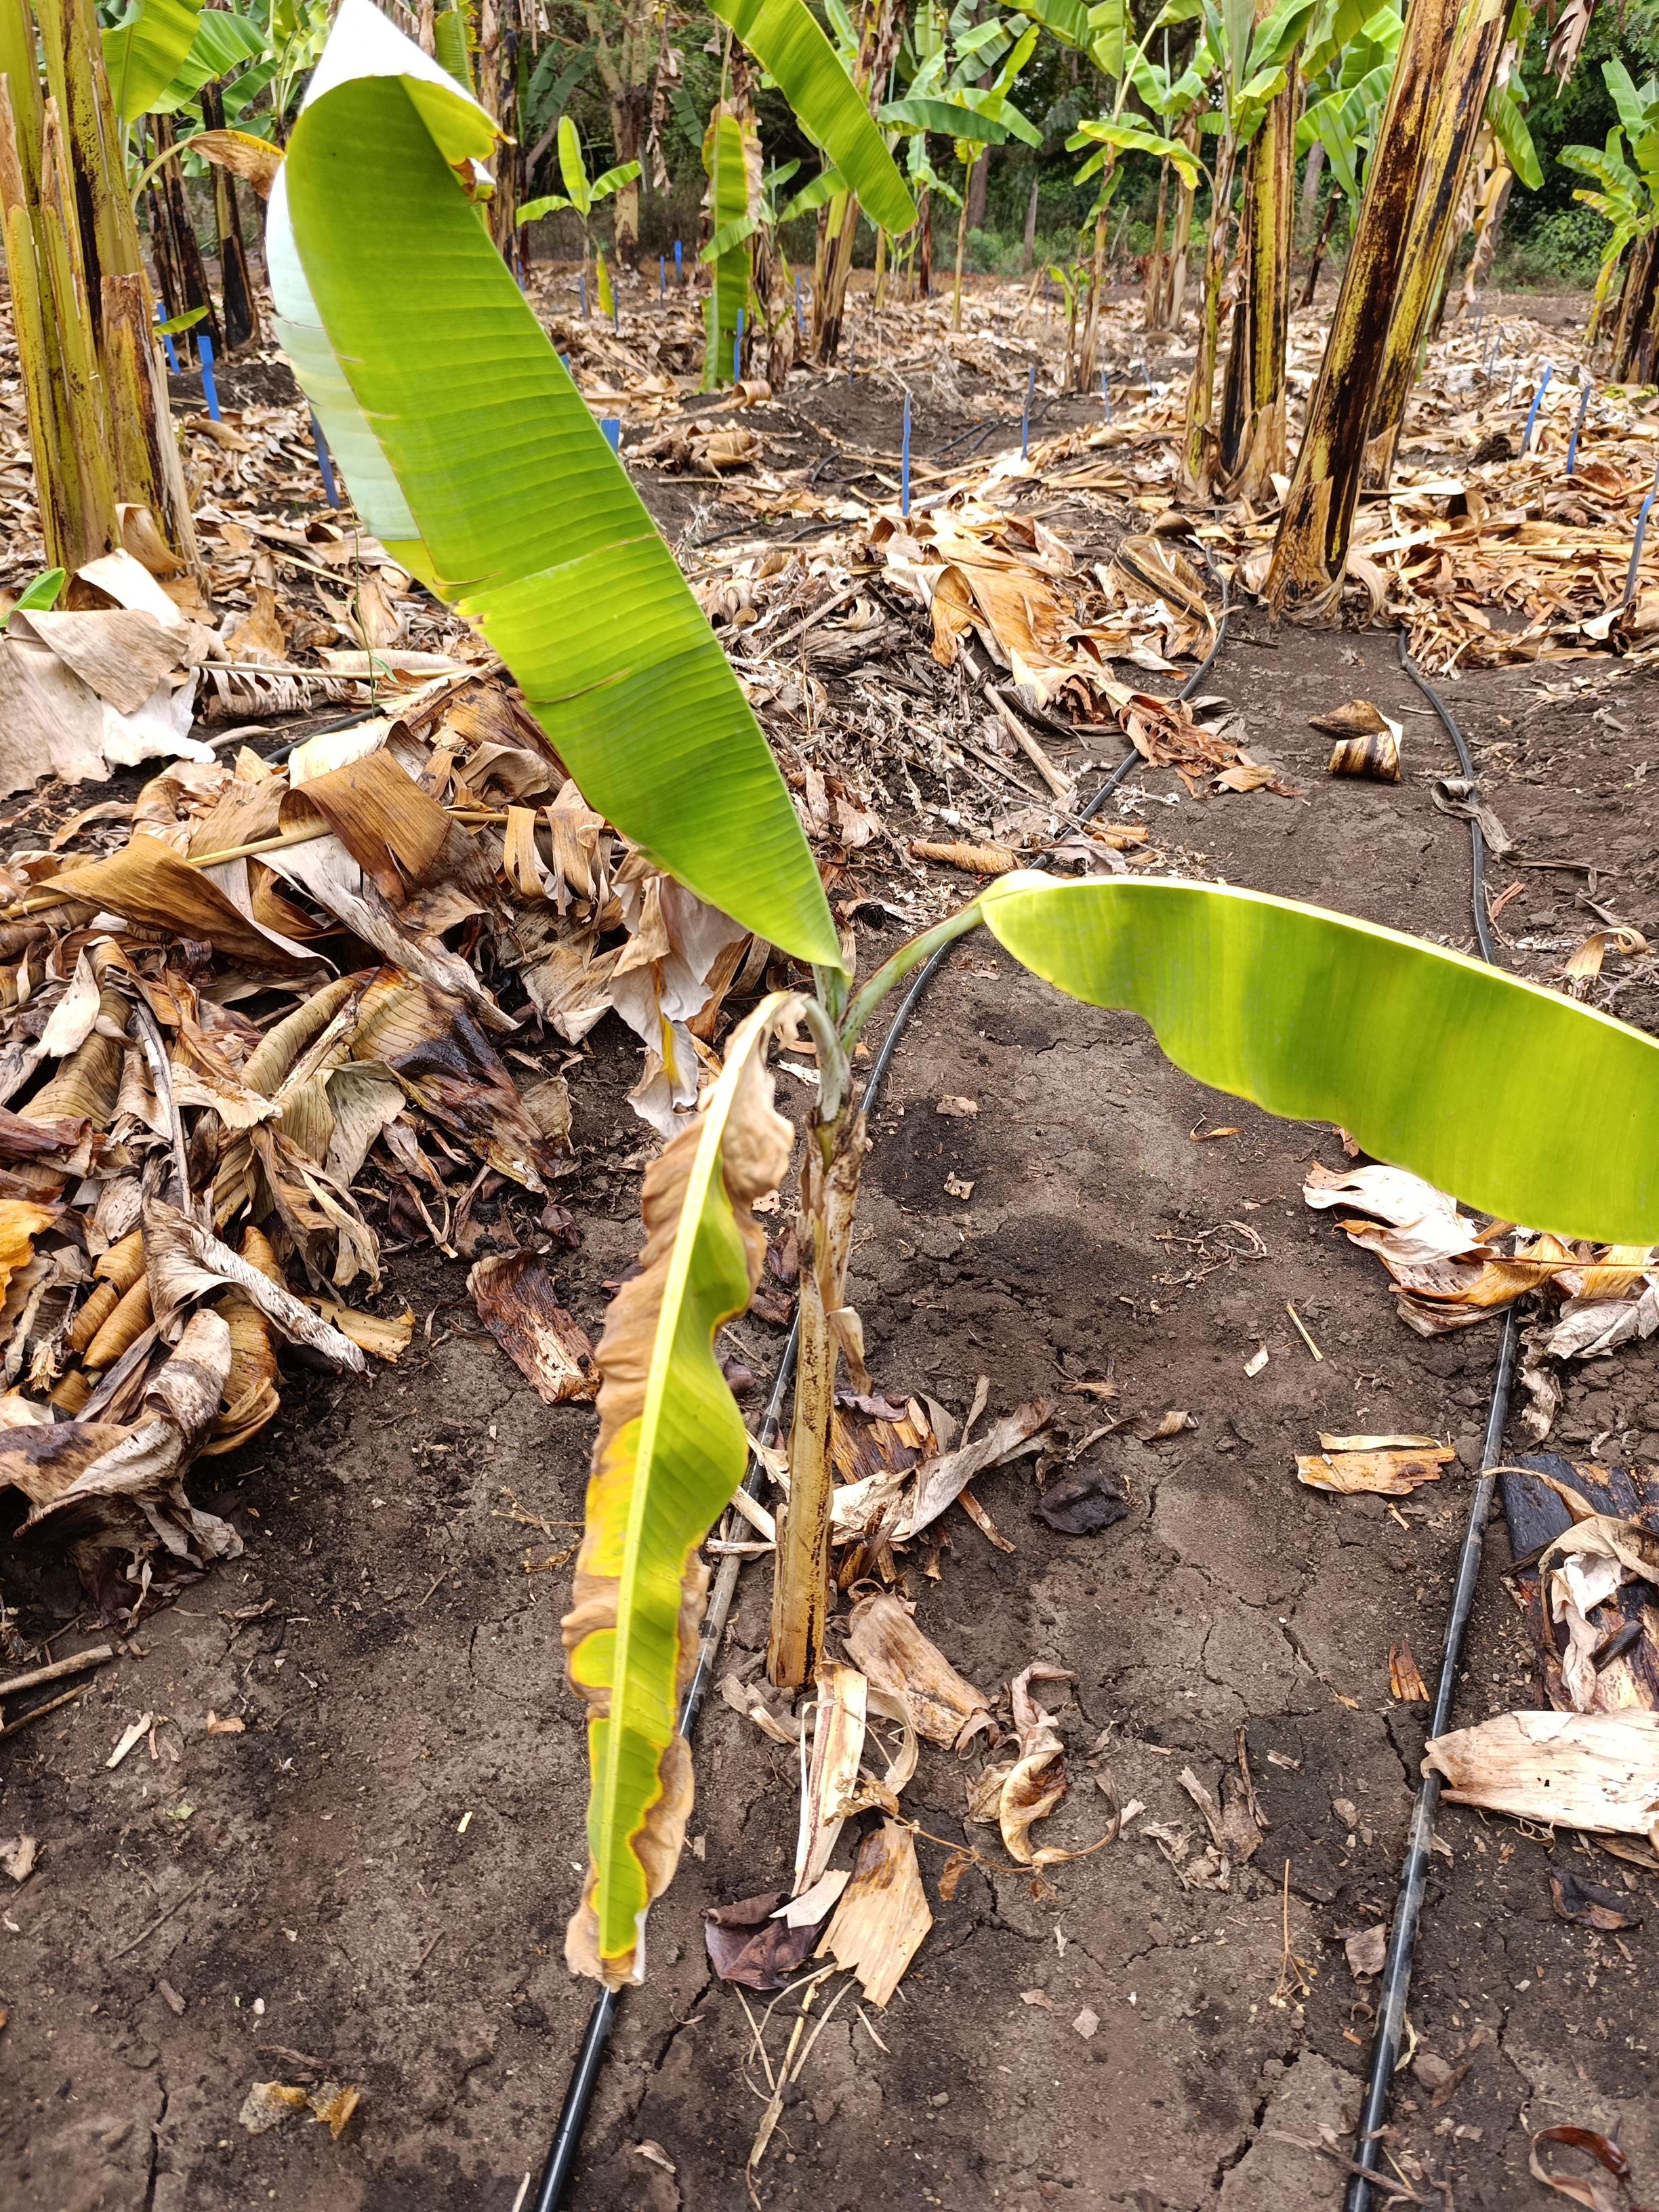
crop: banana
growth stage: vegetative
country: Tanzania
